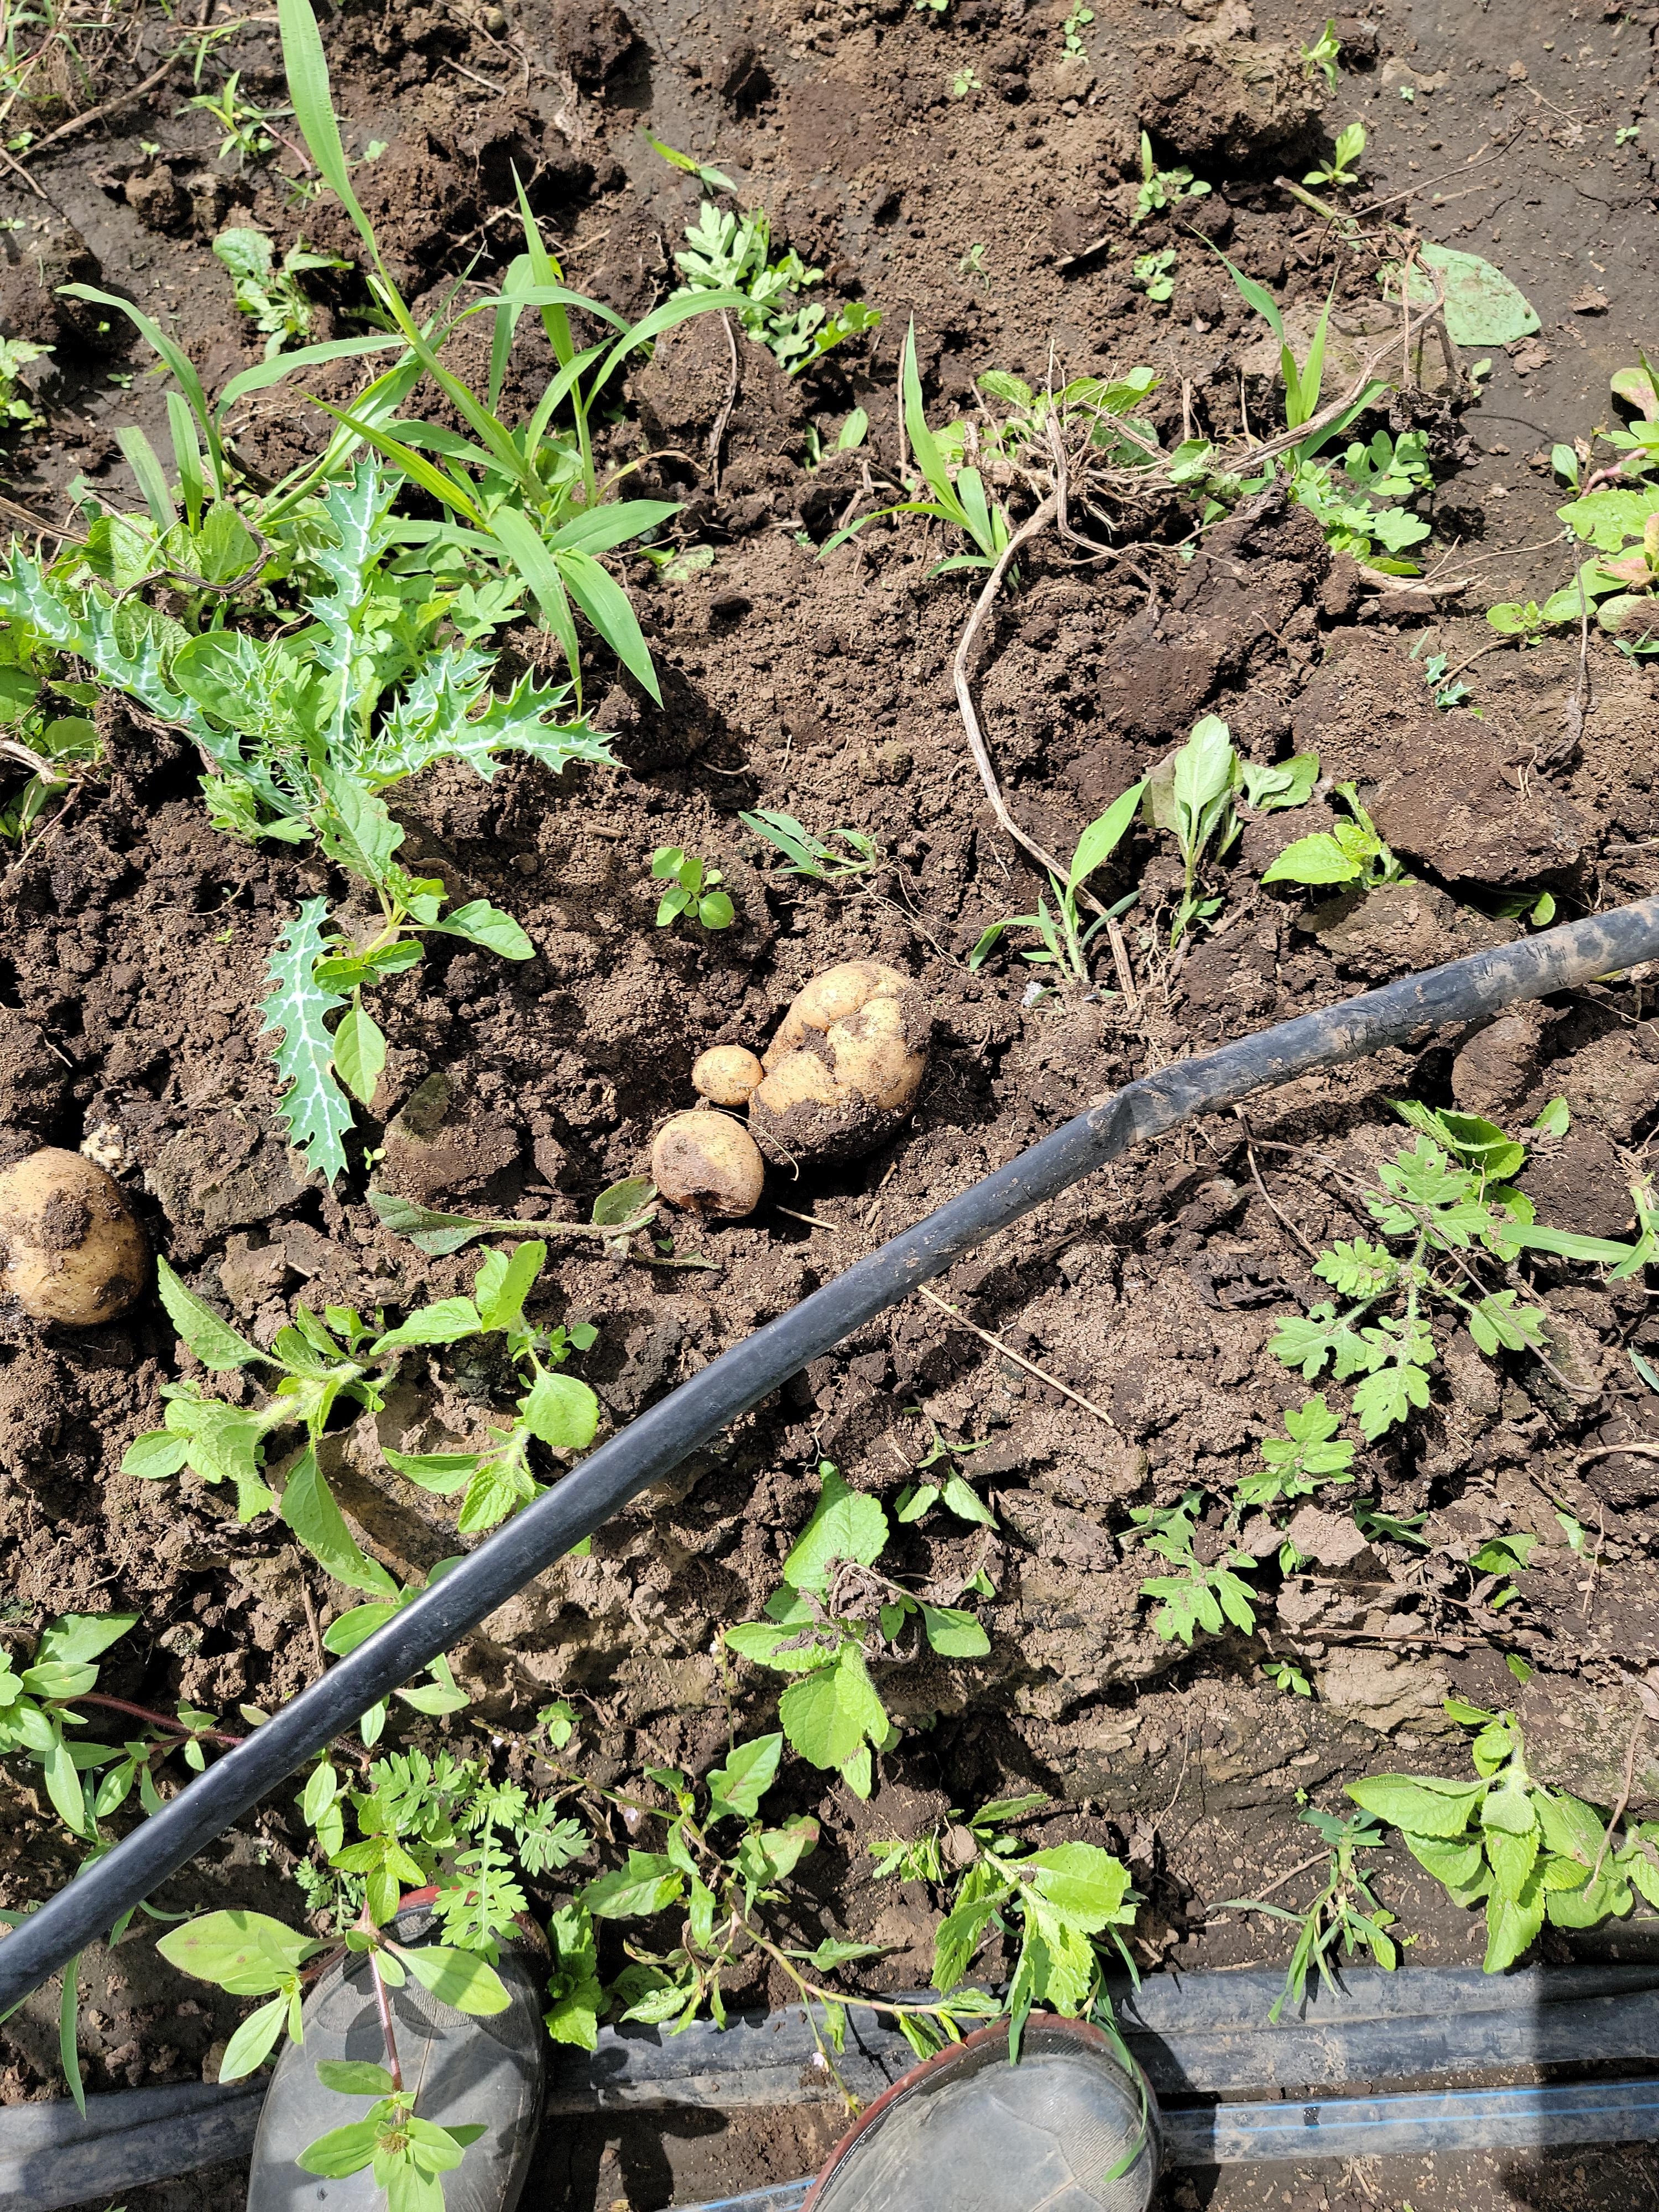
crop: potato
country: Tanzania
